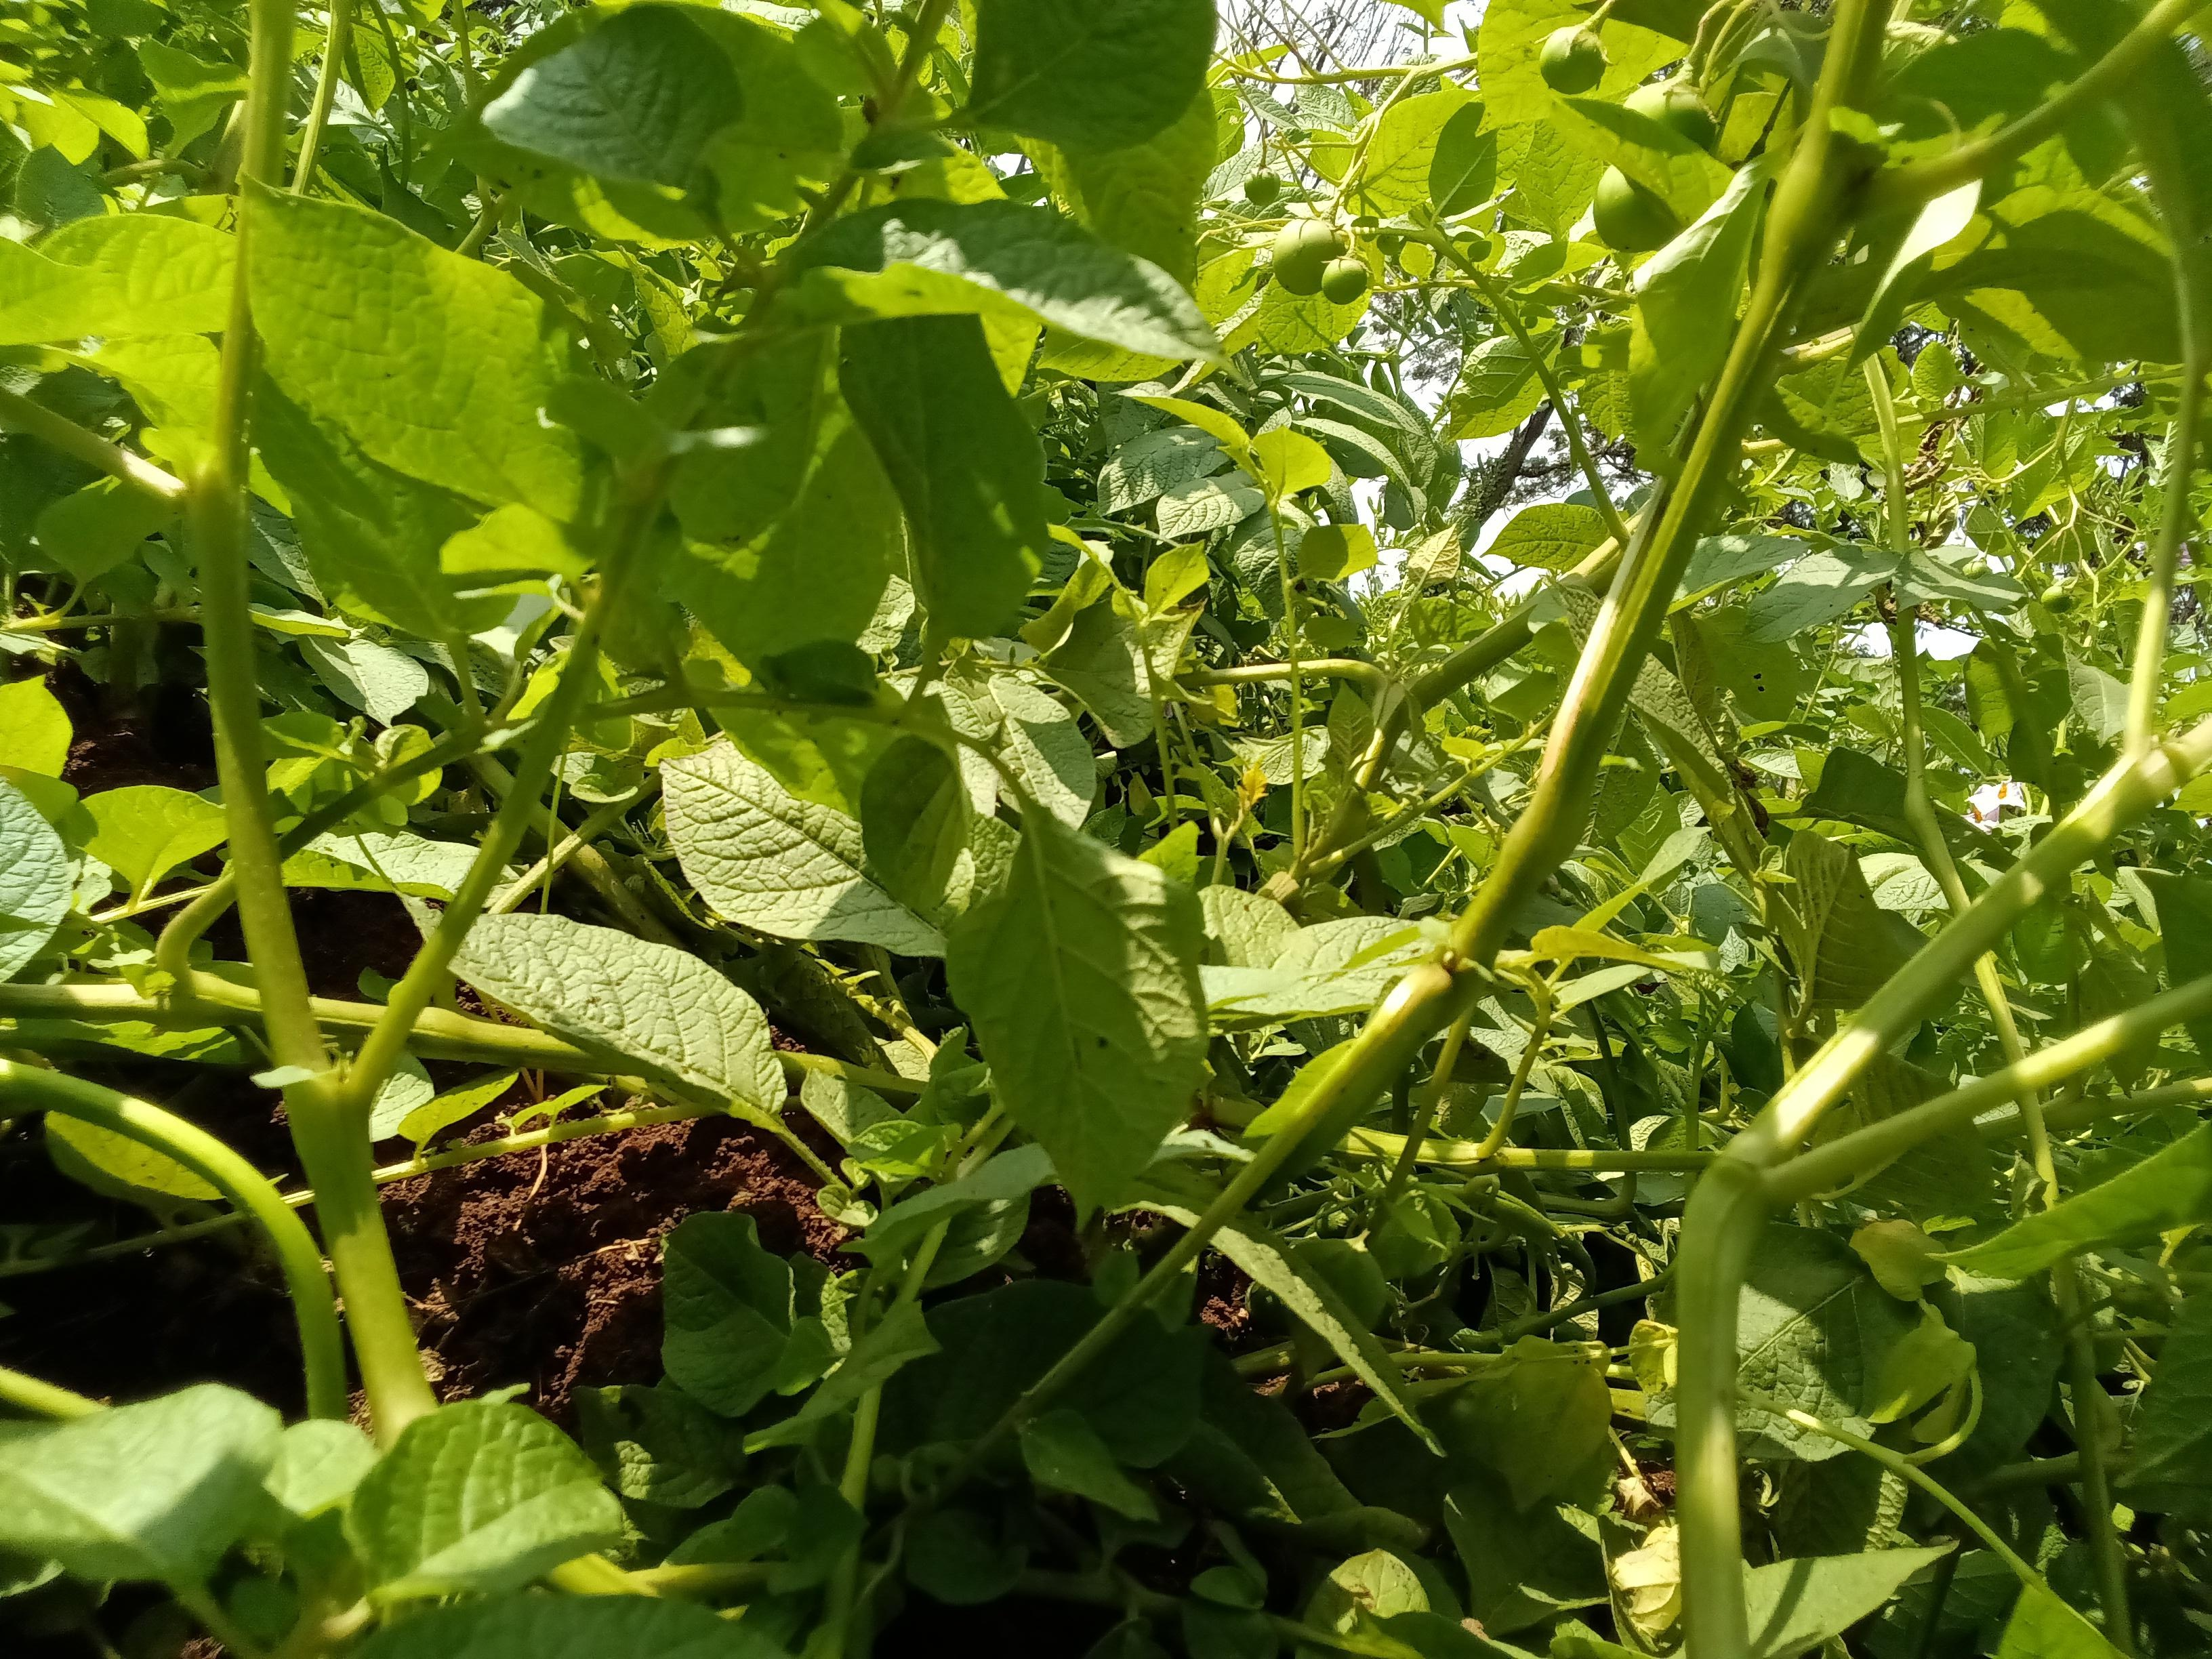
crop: potato
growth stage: maturity
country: Kenya
